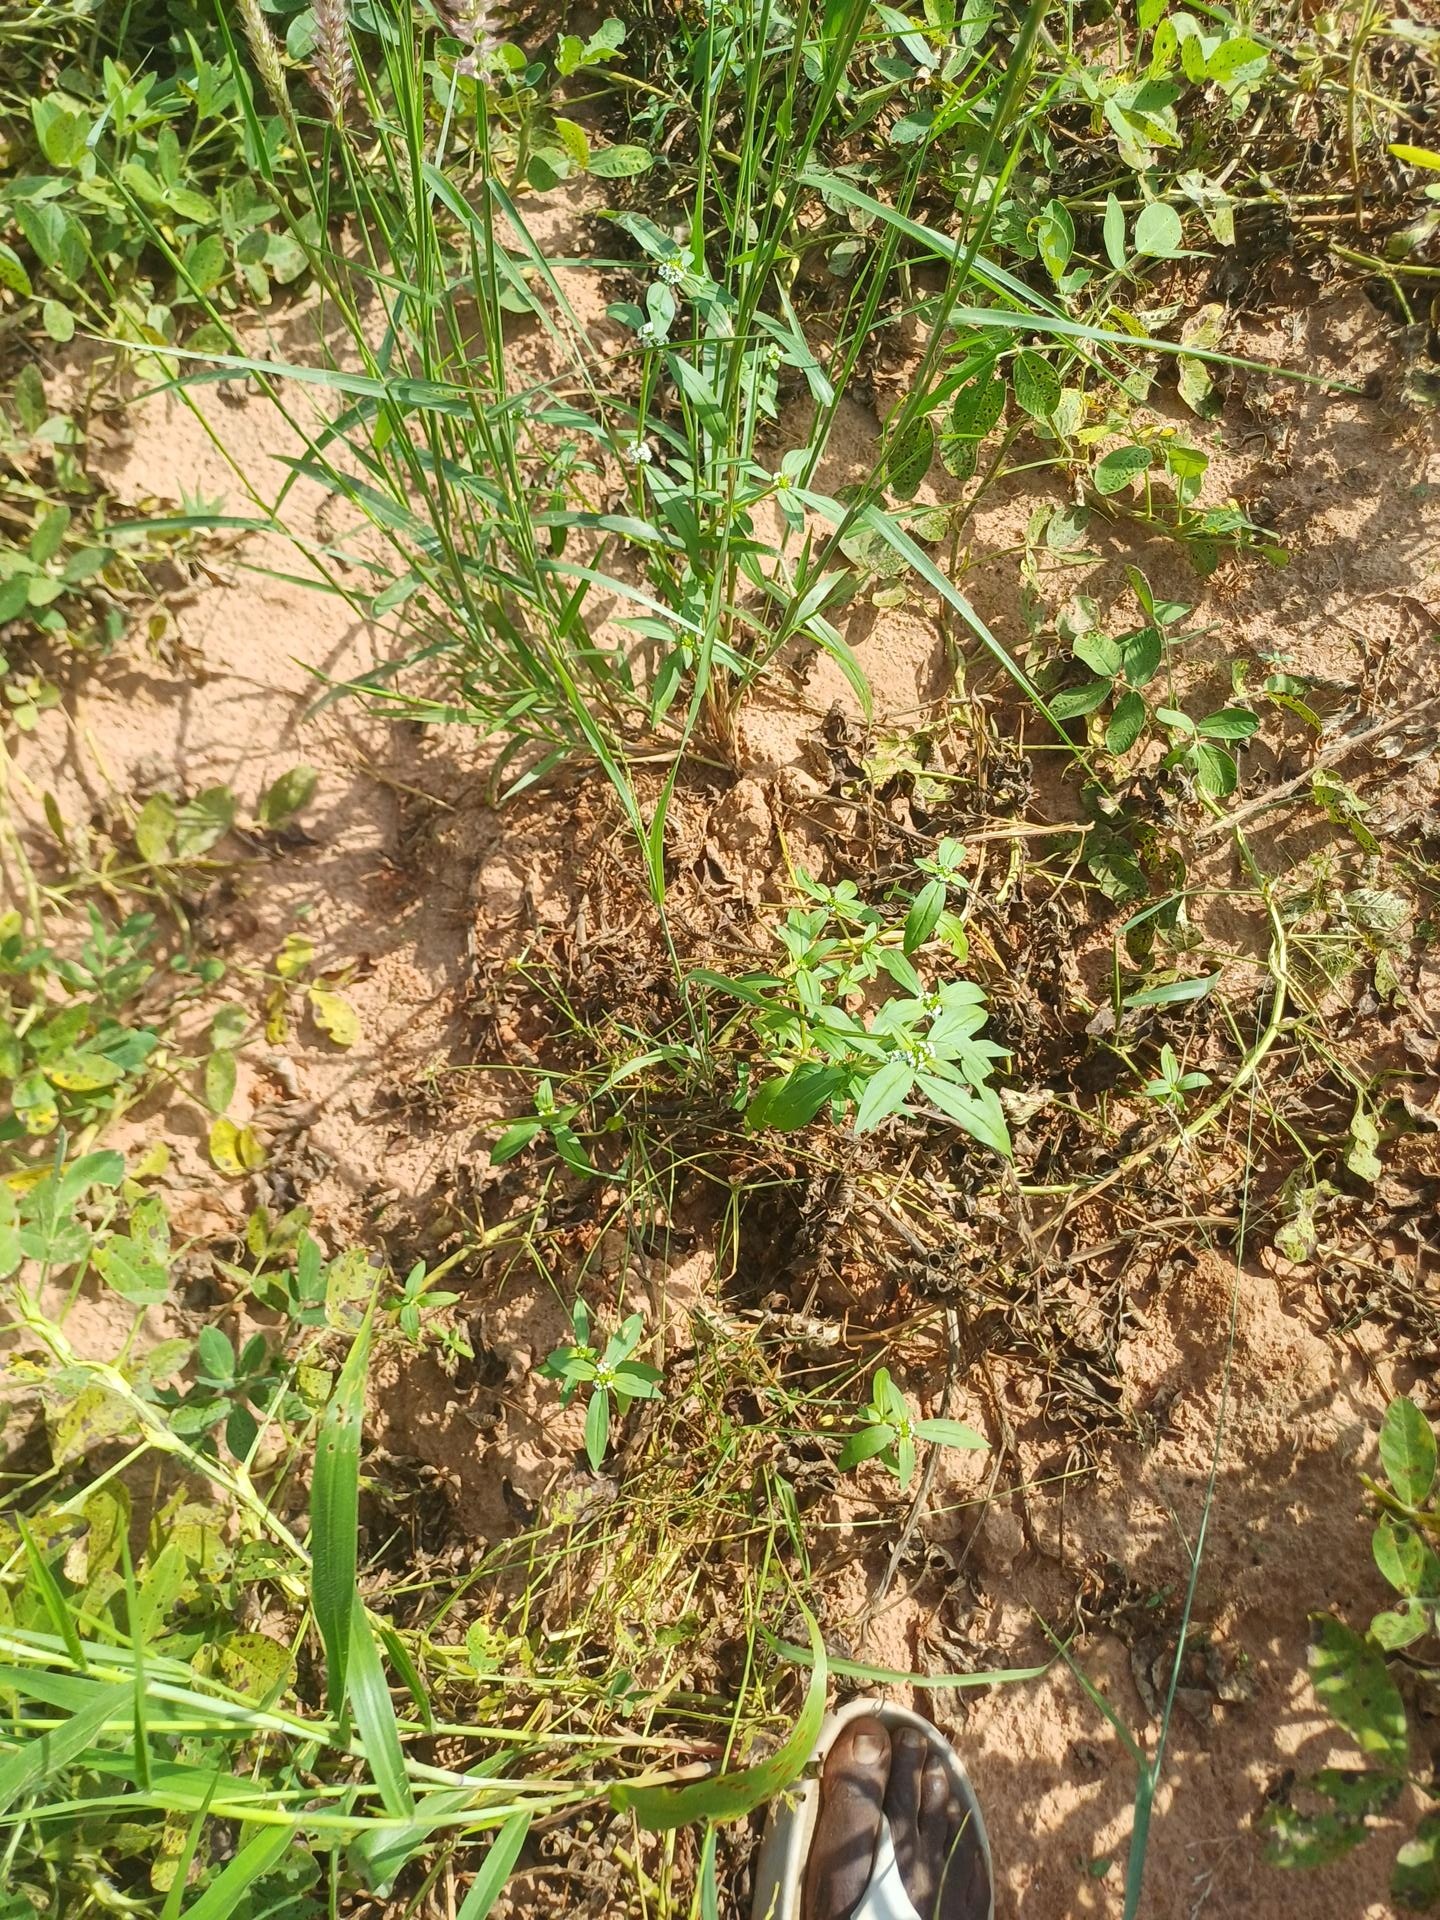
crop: groundnut
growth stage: flowering
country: Senegal
